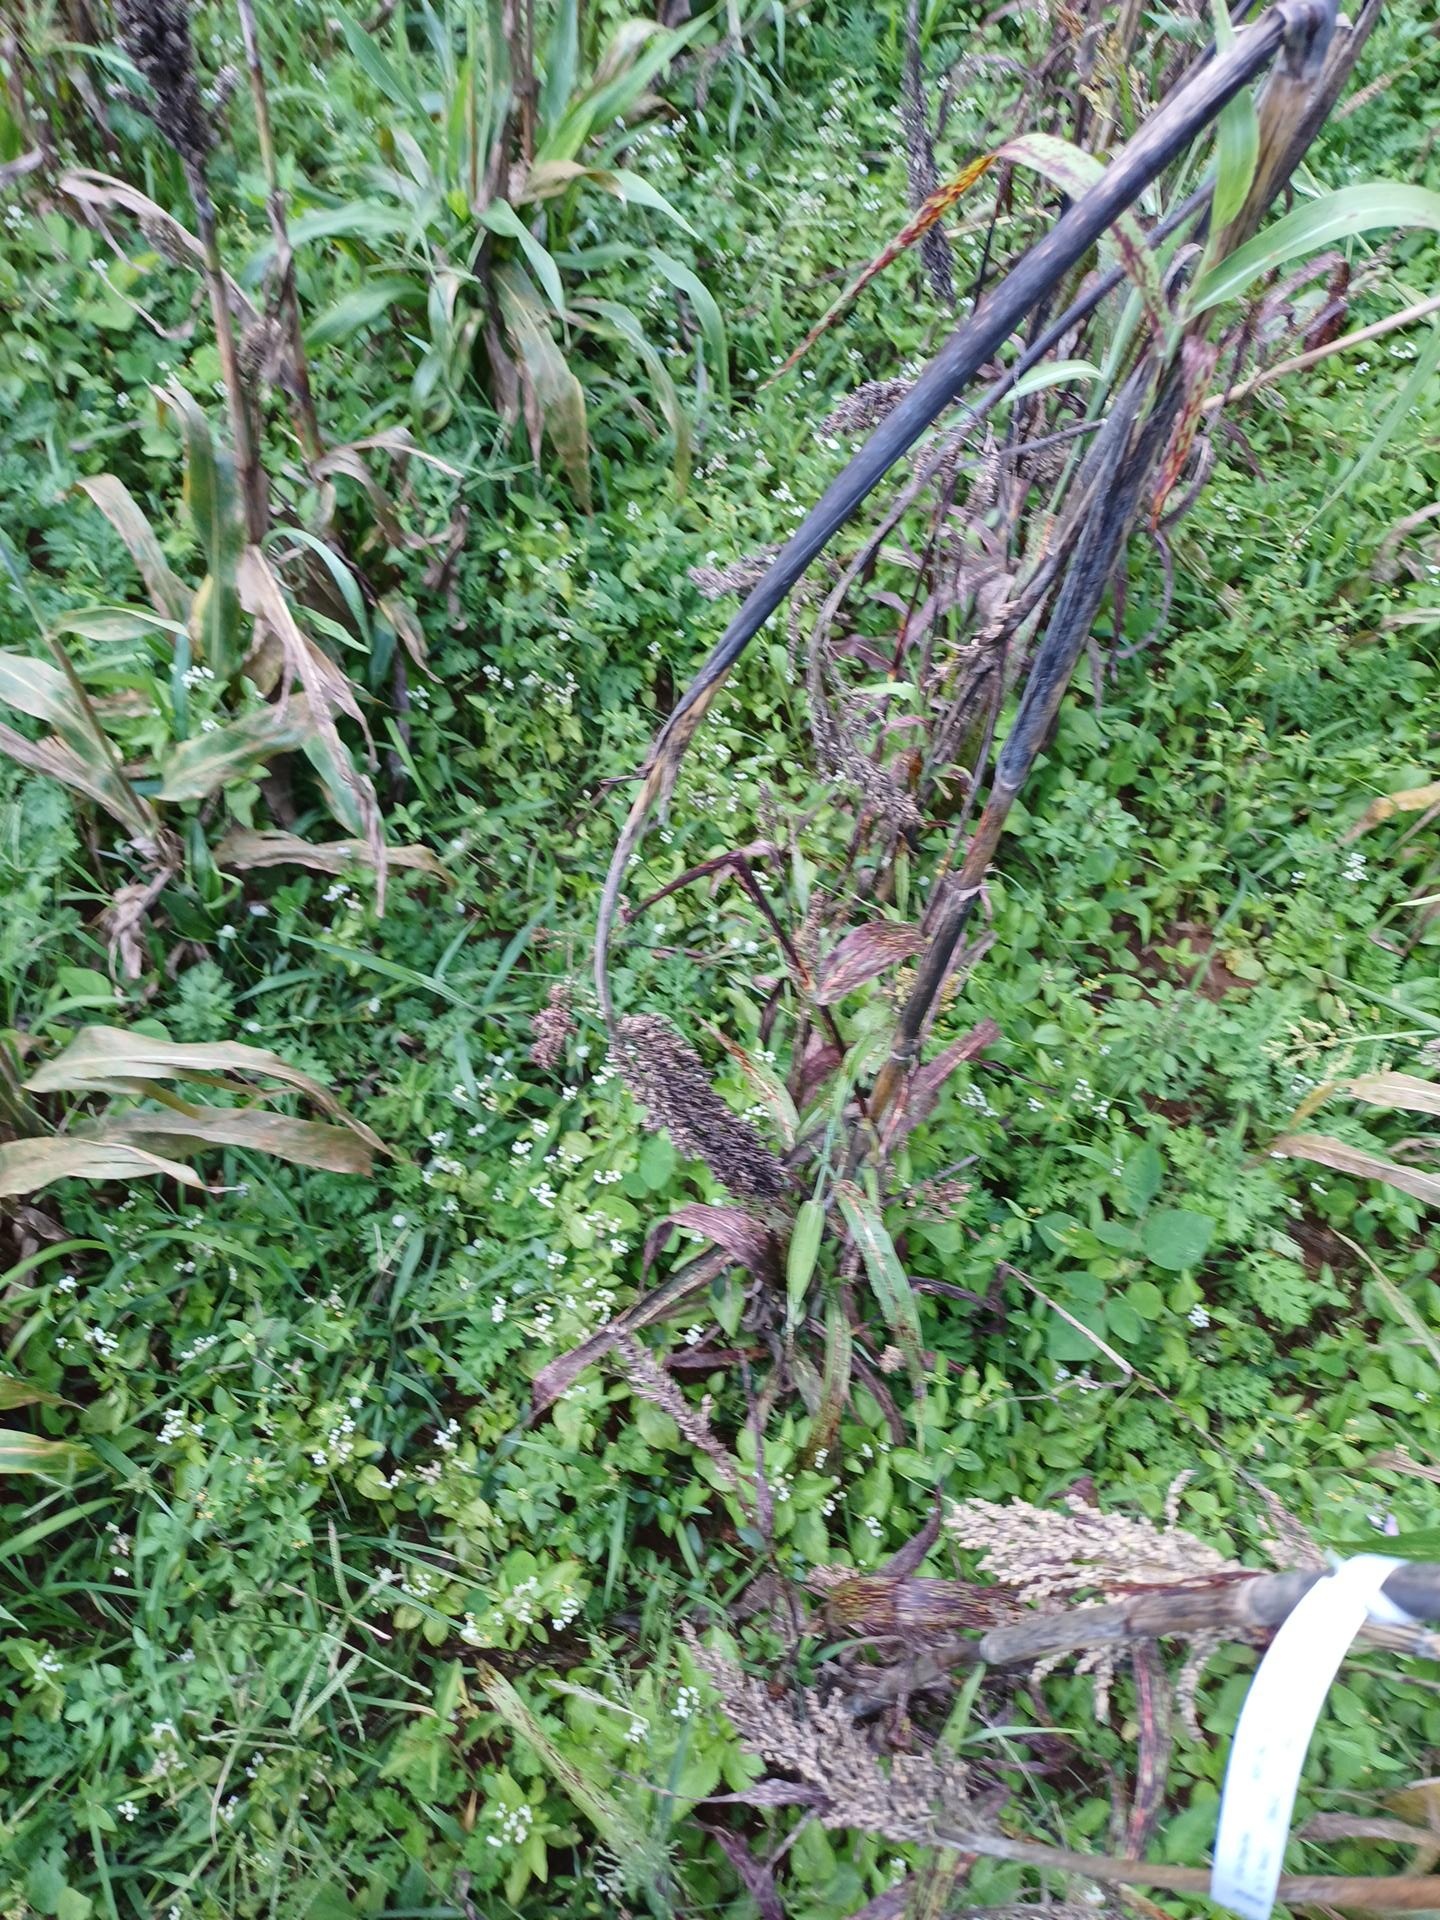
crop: sorghum
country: Kenya
